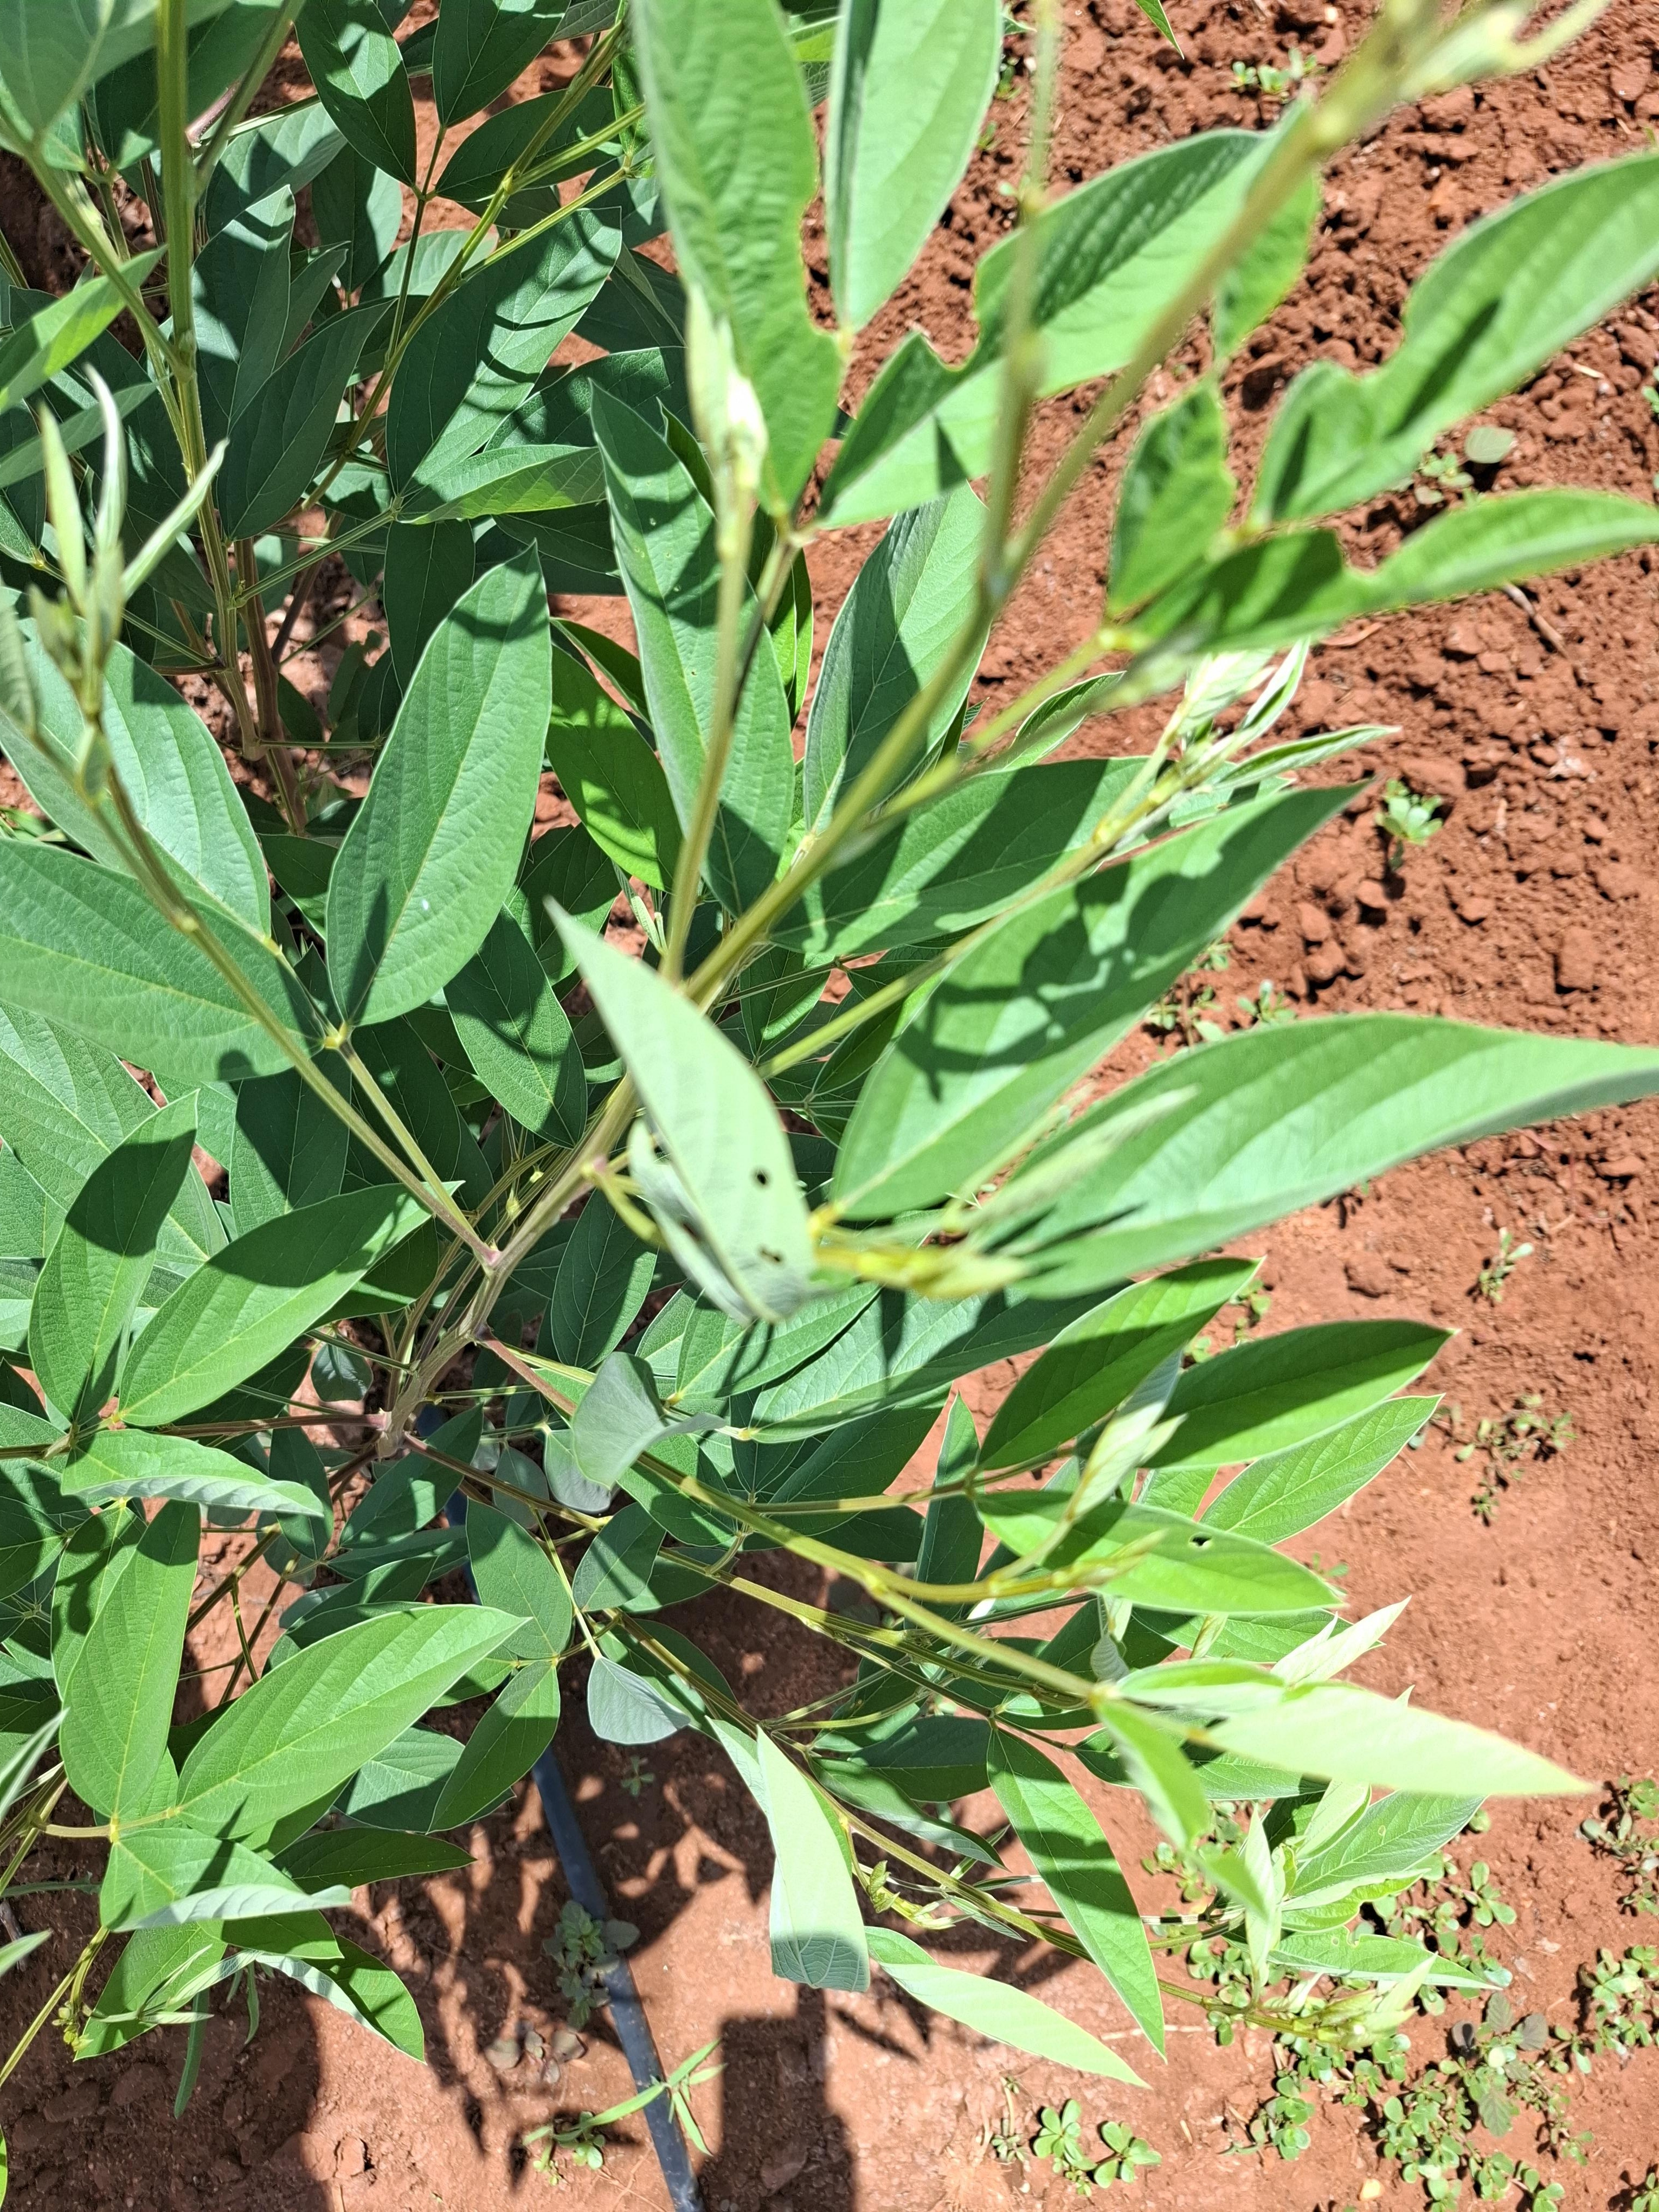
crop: pigeonpea
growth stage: flowering
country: Kenya
